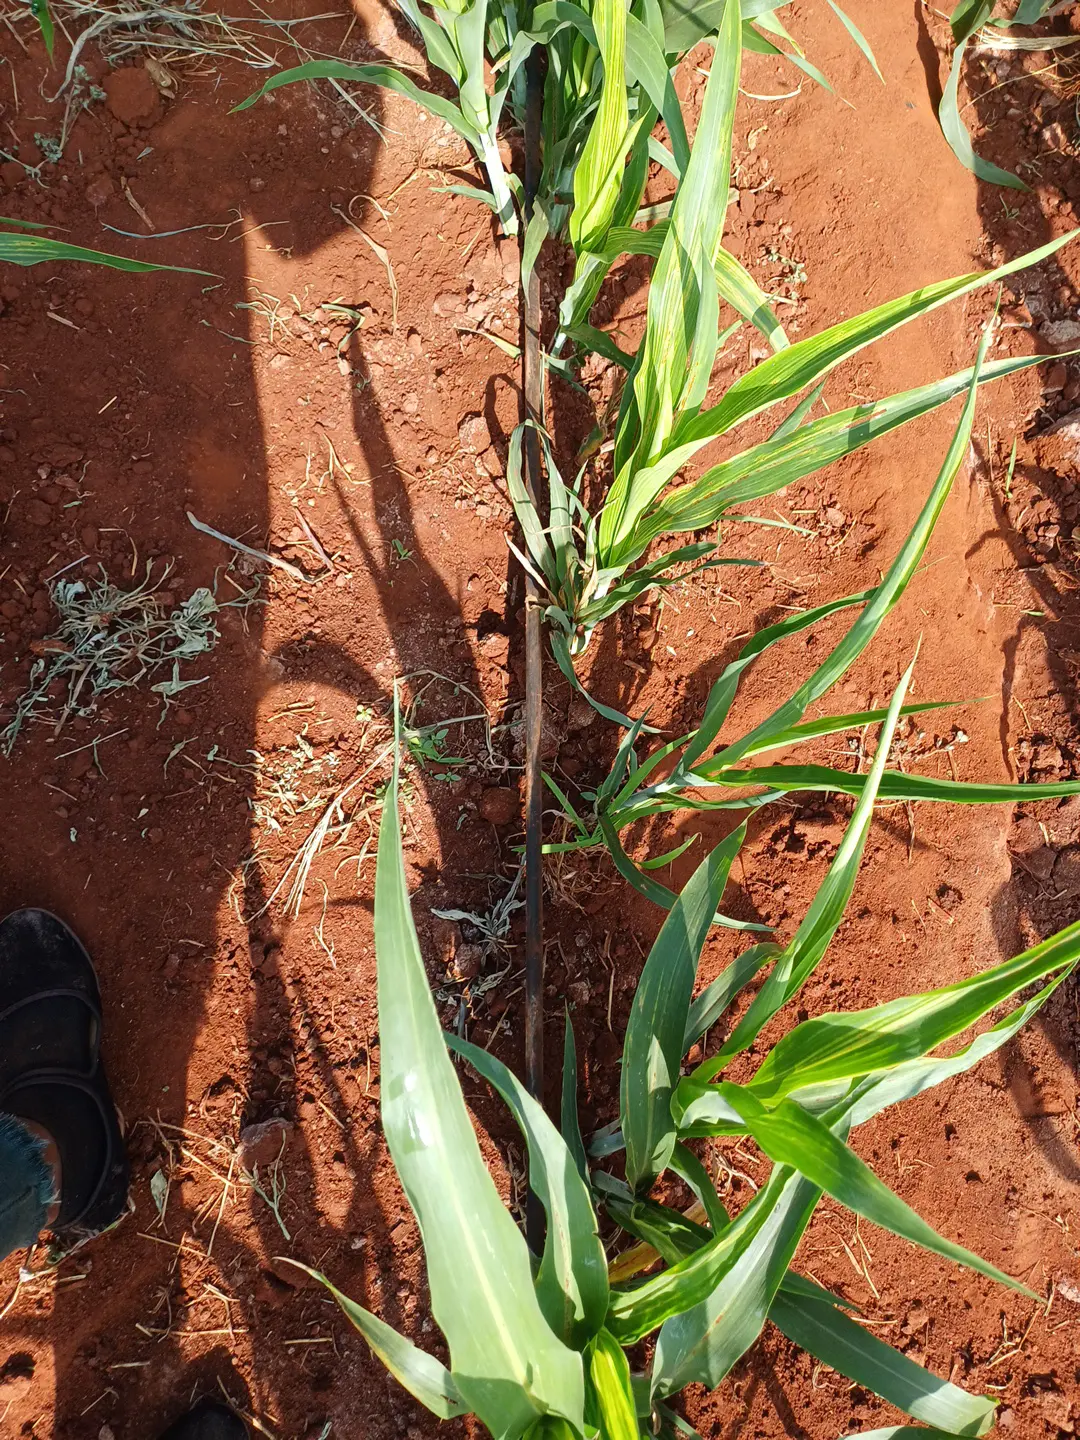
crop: sorghum
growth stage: vegetative
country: Kenya
